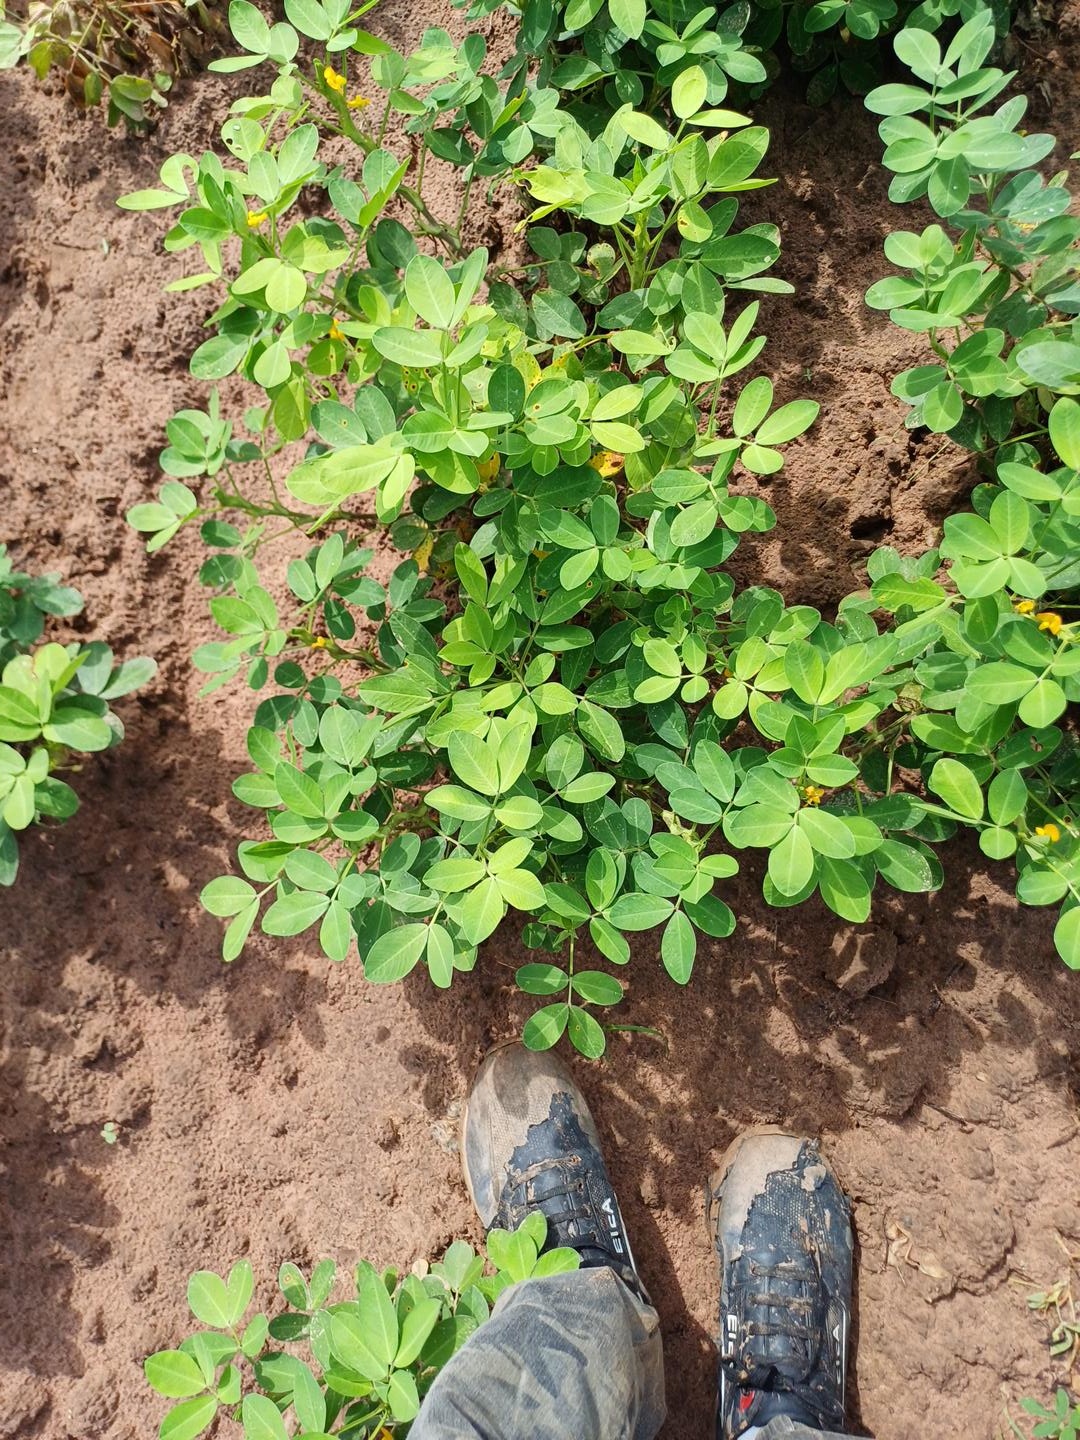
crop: groundnut
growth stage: flowering
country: Senegal
